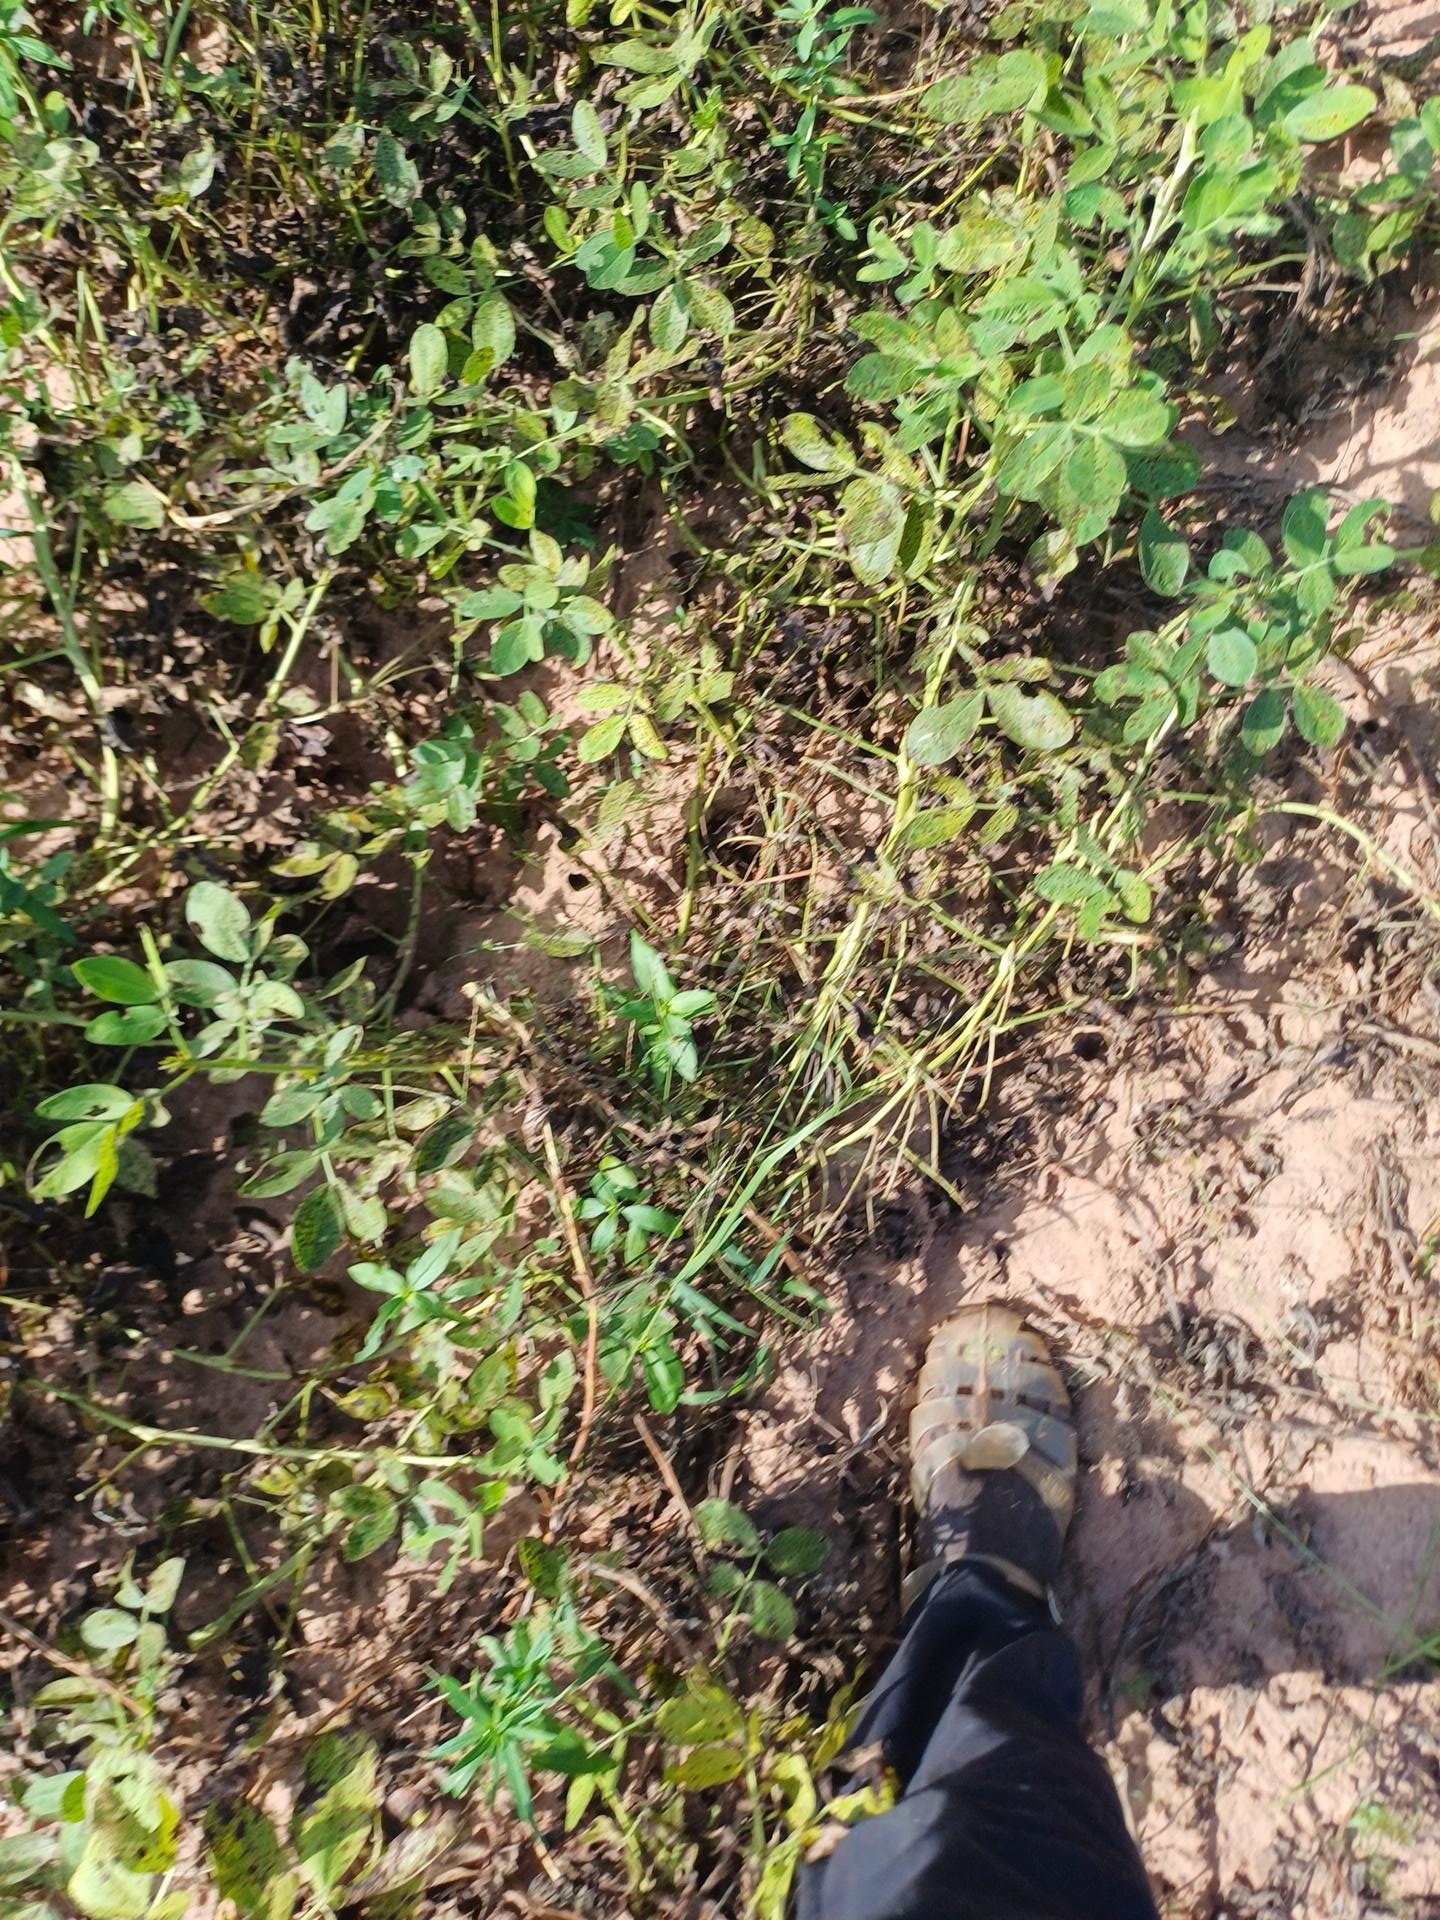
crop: groundnut
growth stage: flowering
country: Senegal
